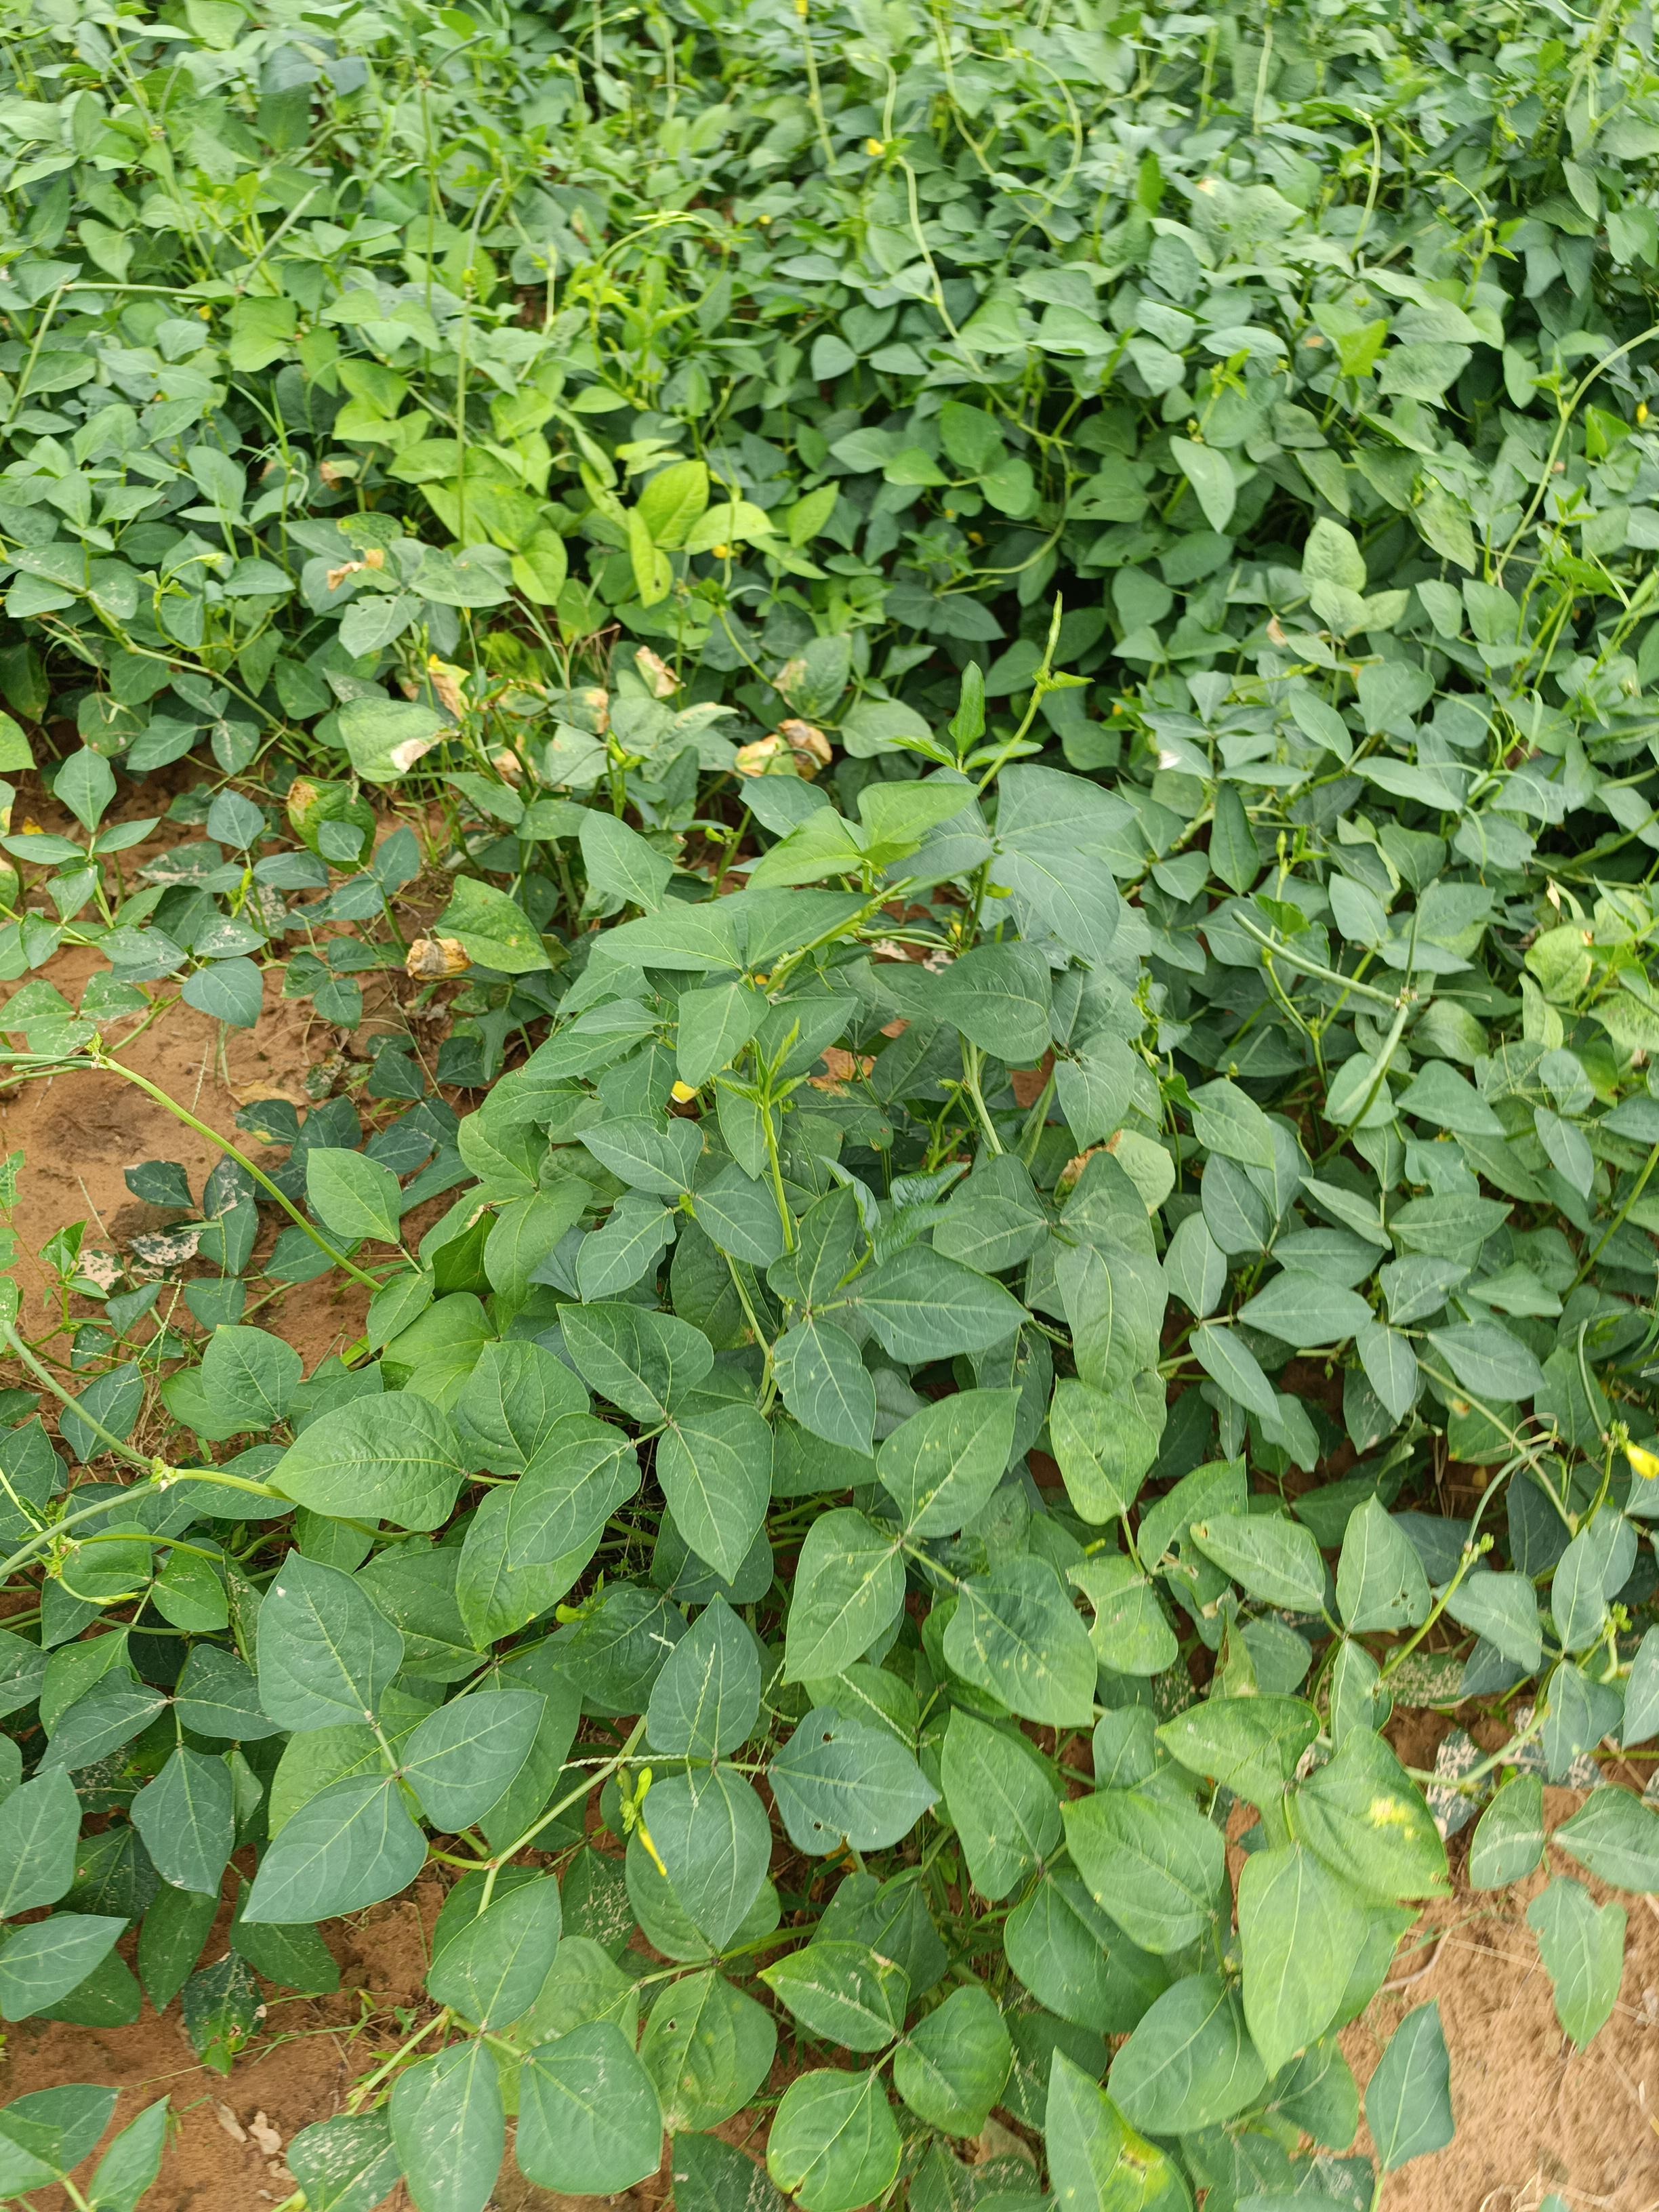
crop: cowpea
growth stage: development pod
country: Nigeria
